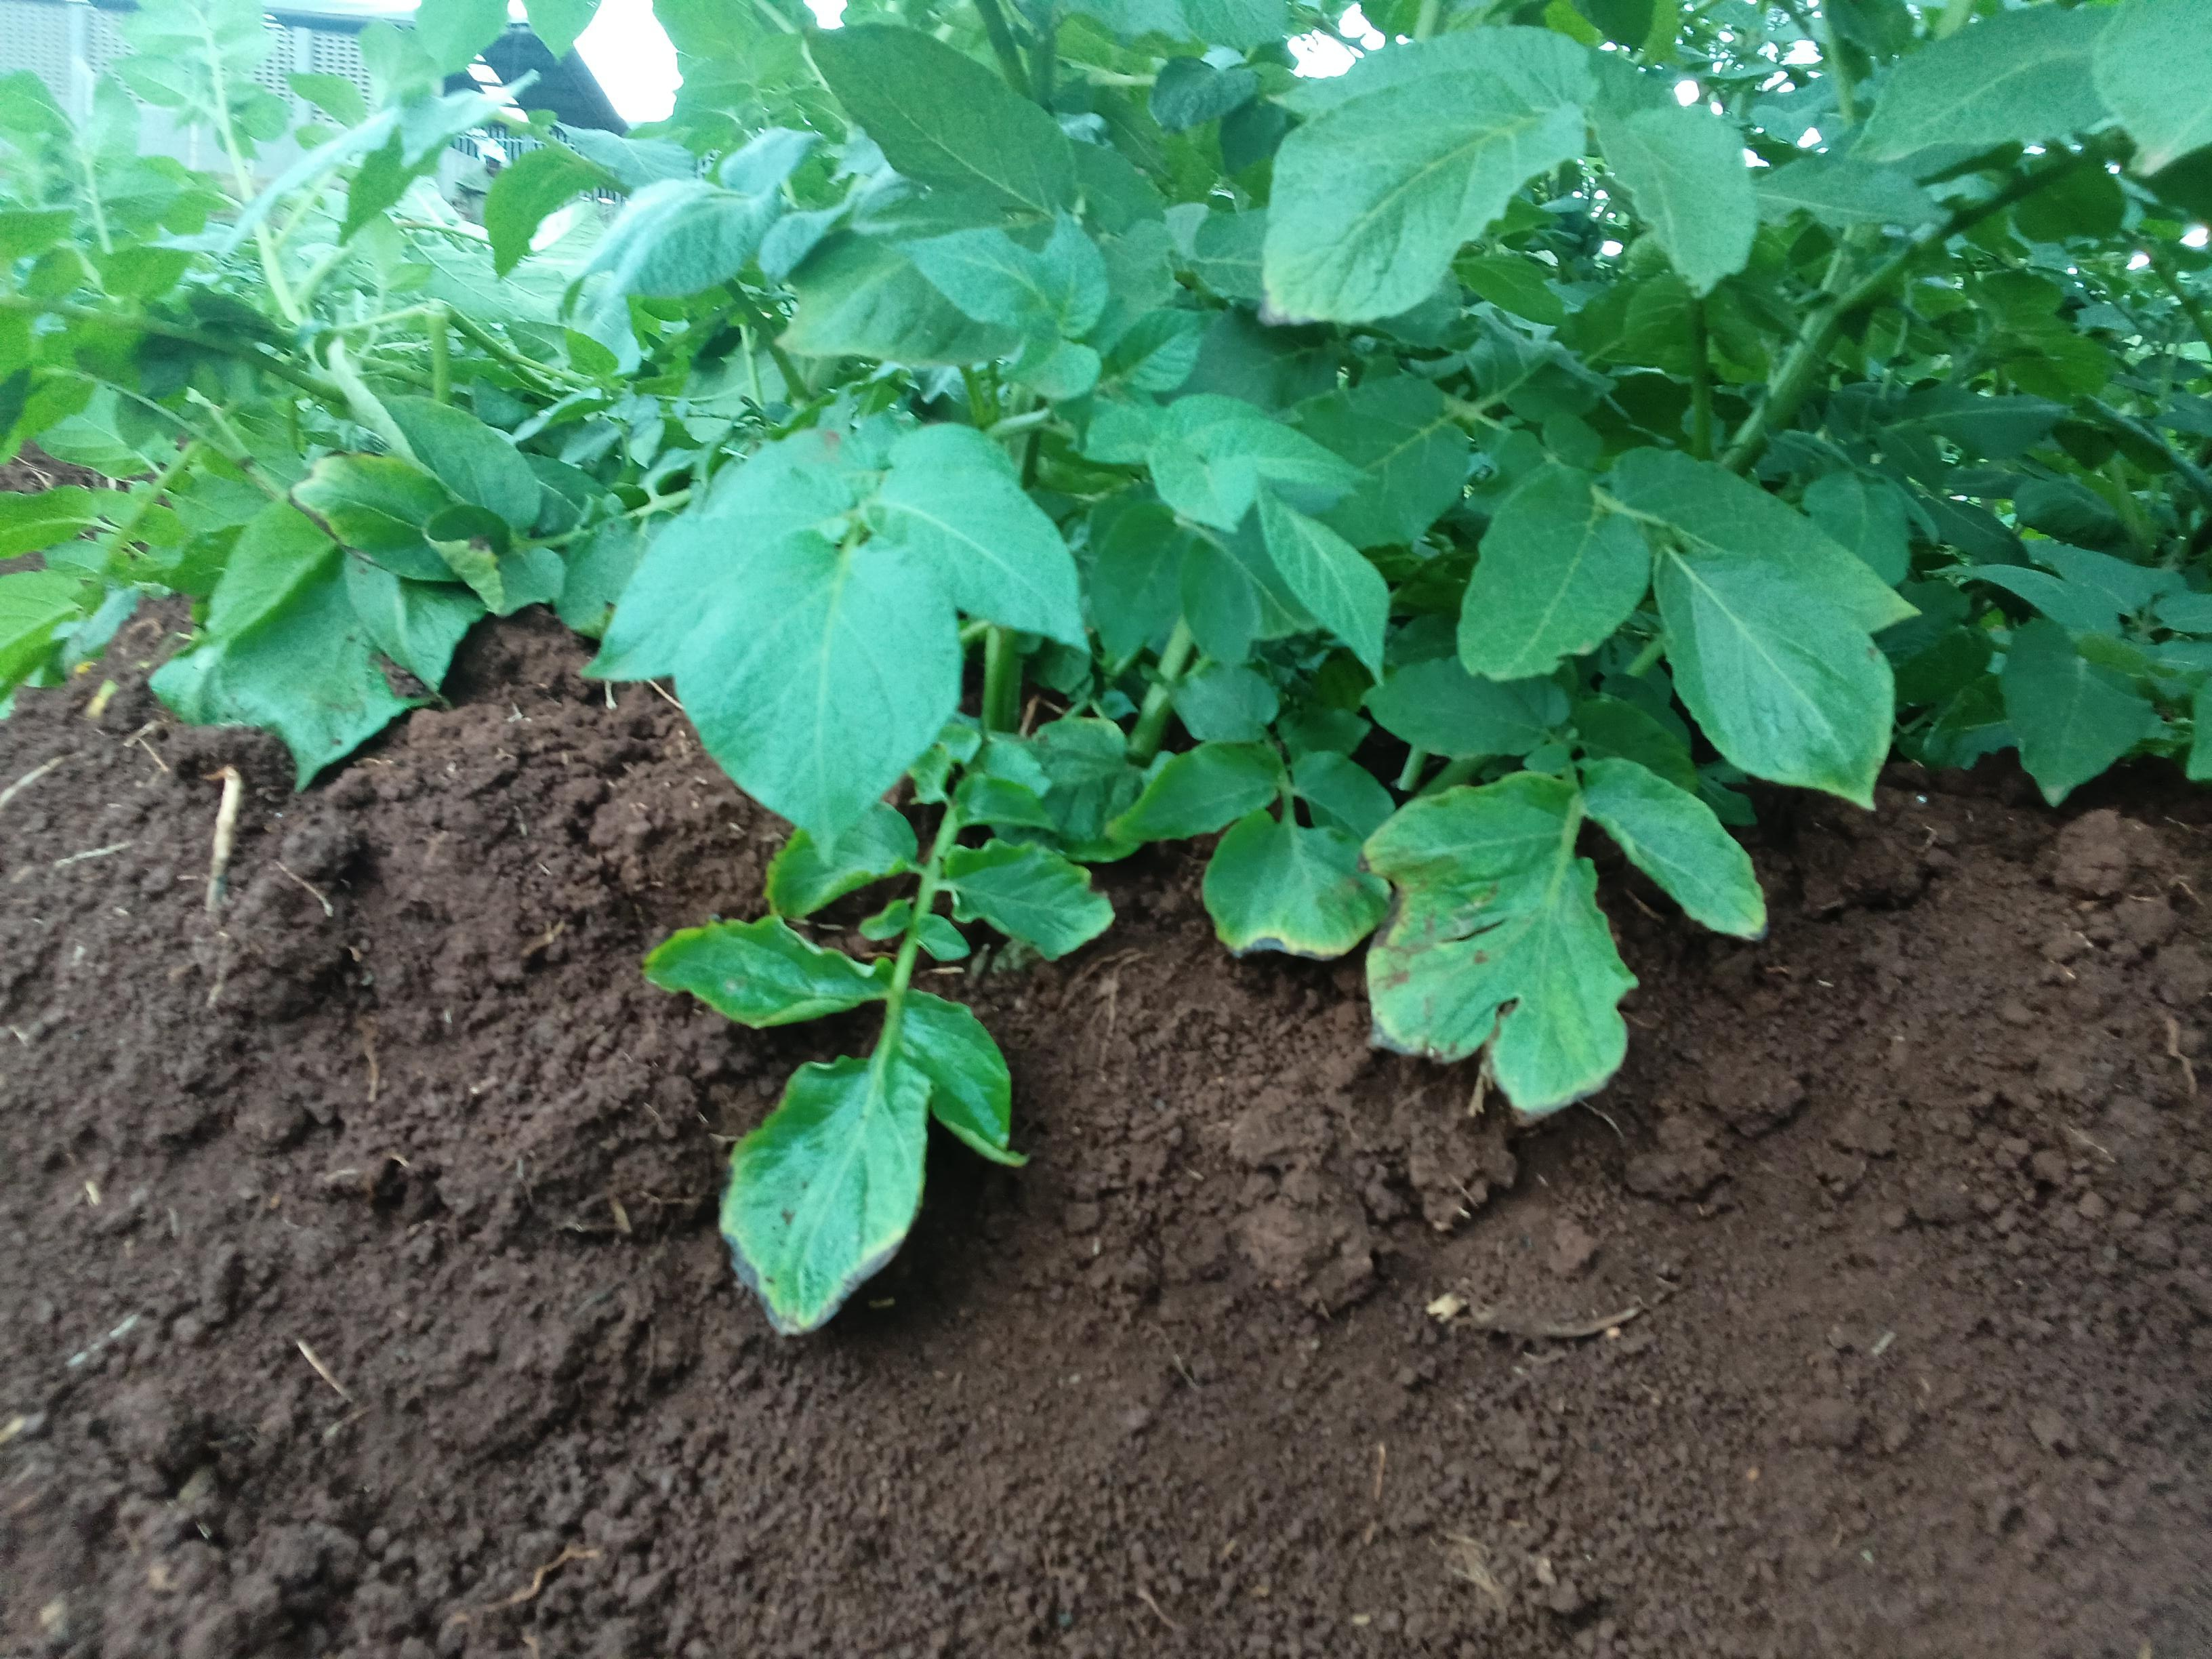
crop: potato
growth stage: vegetative
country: Kenya
